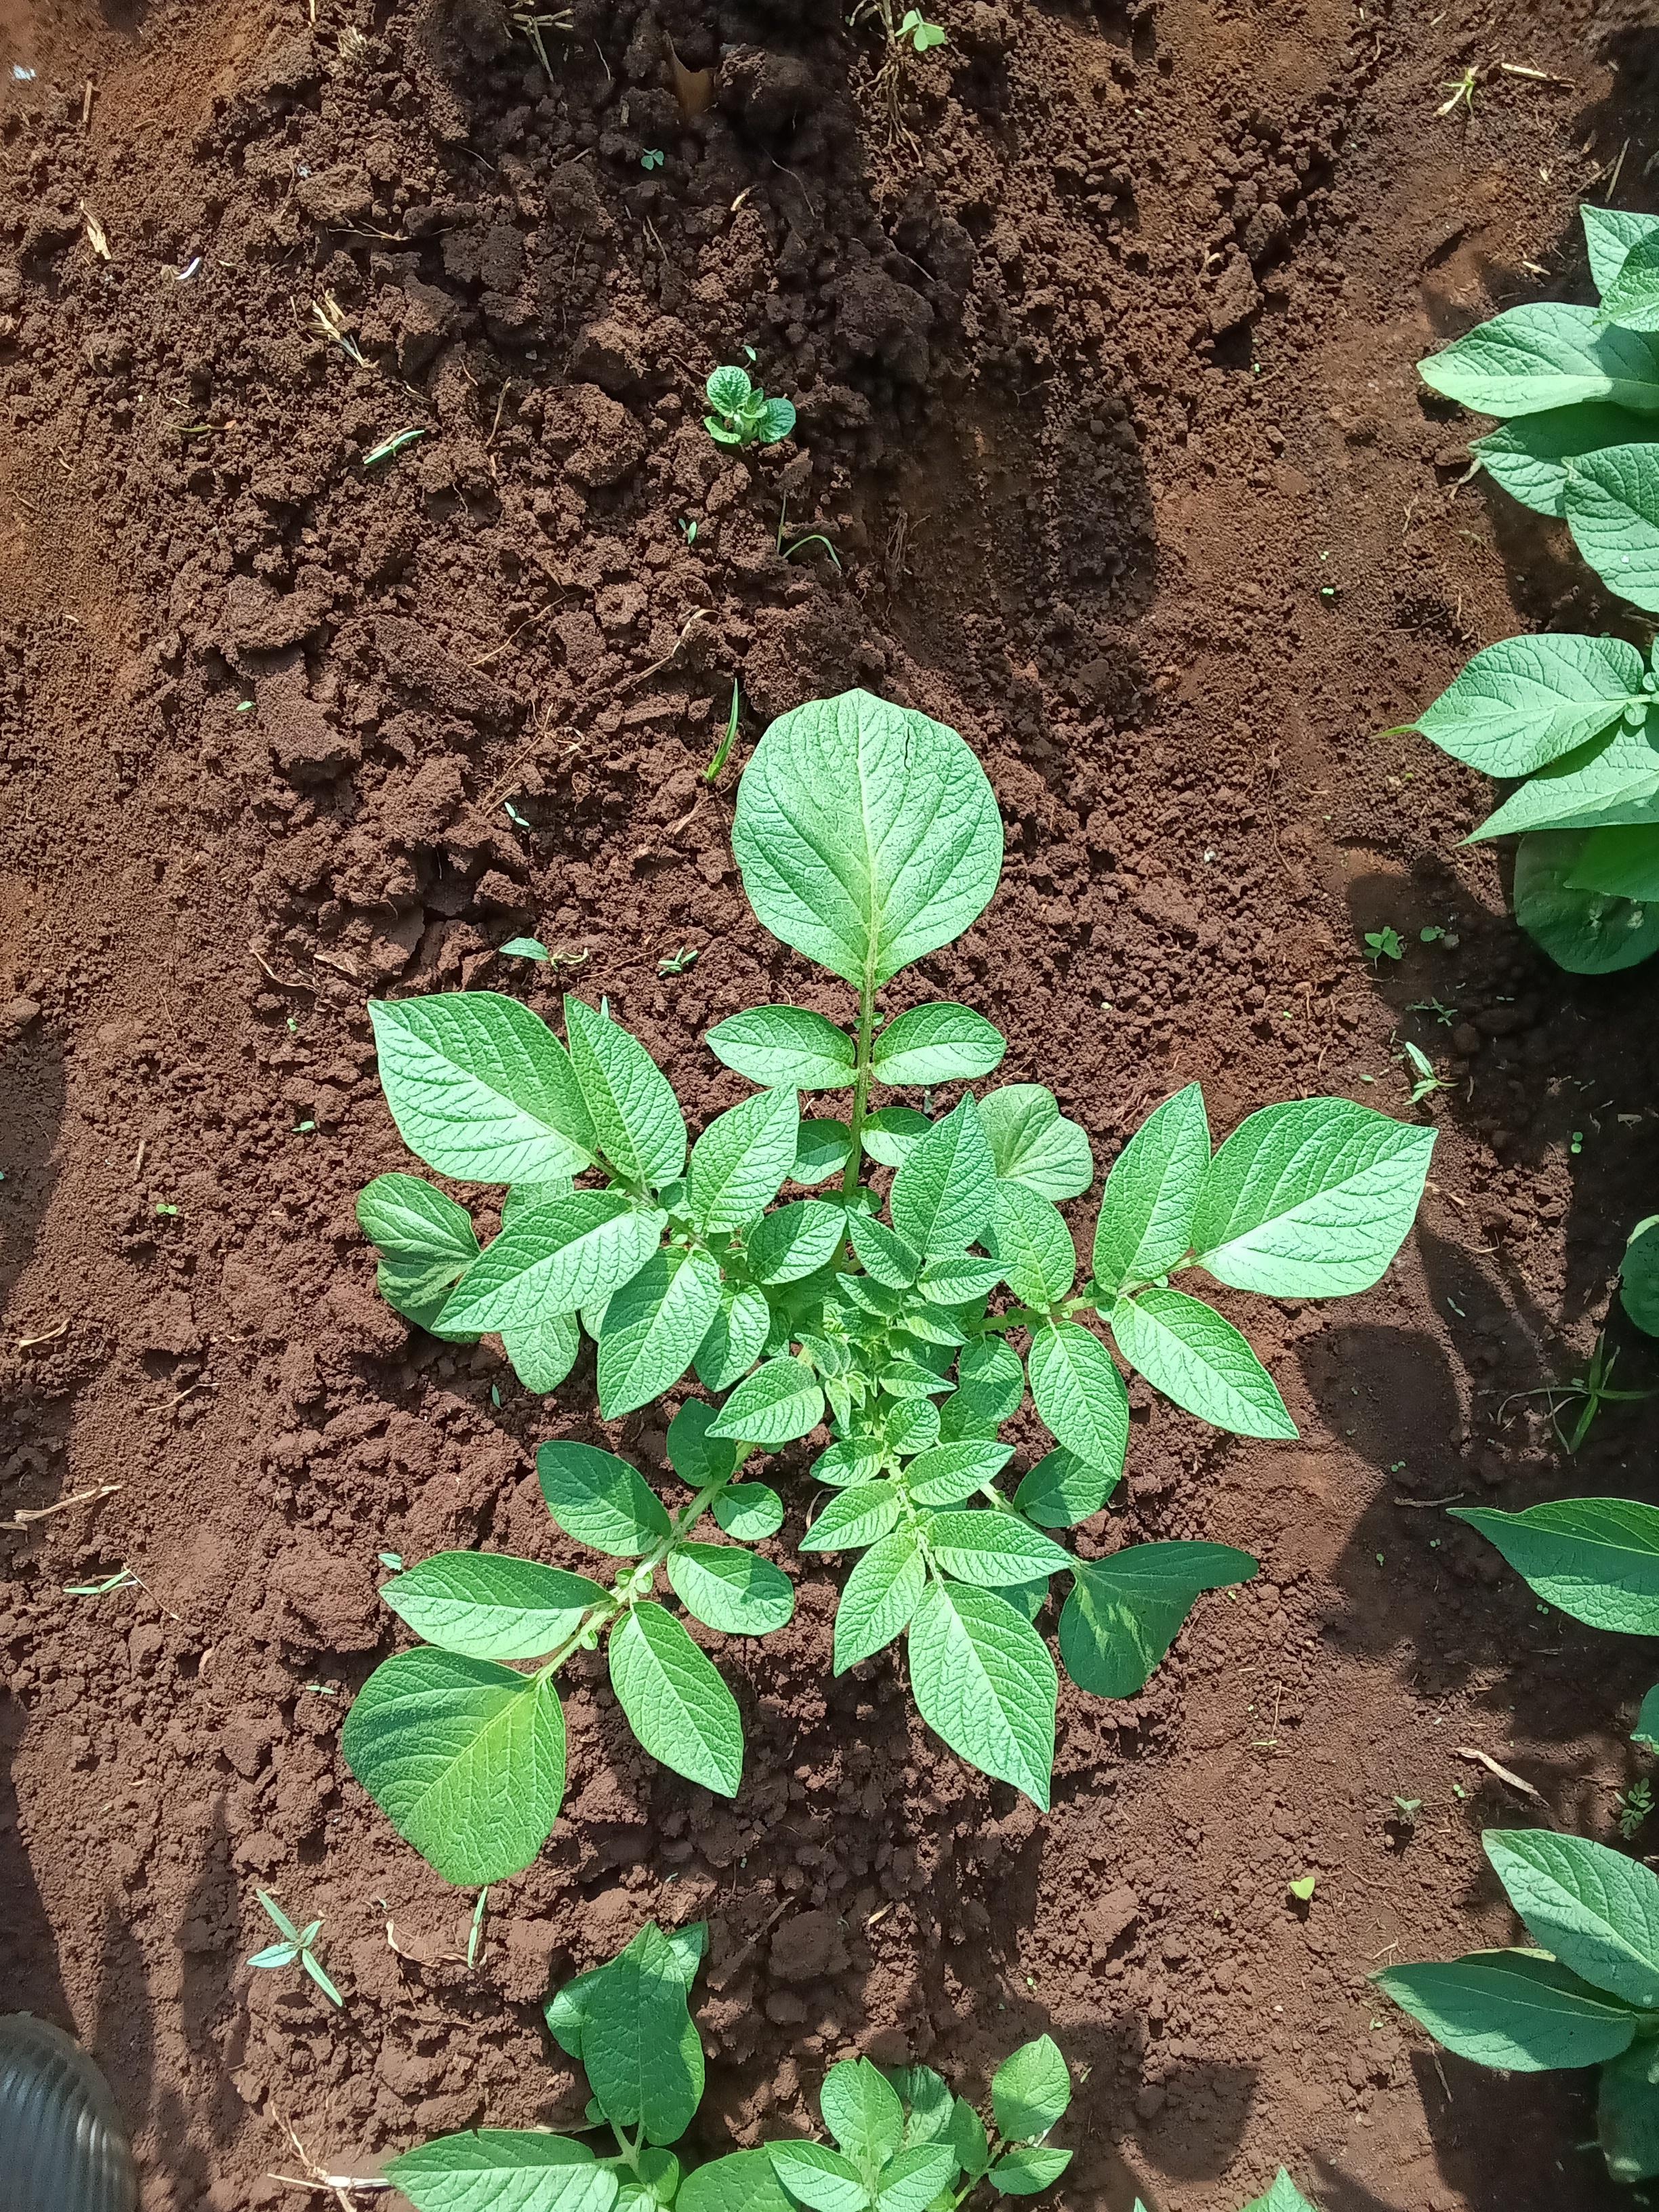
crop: potato
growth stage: vegetative
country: Kenya
